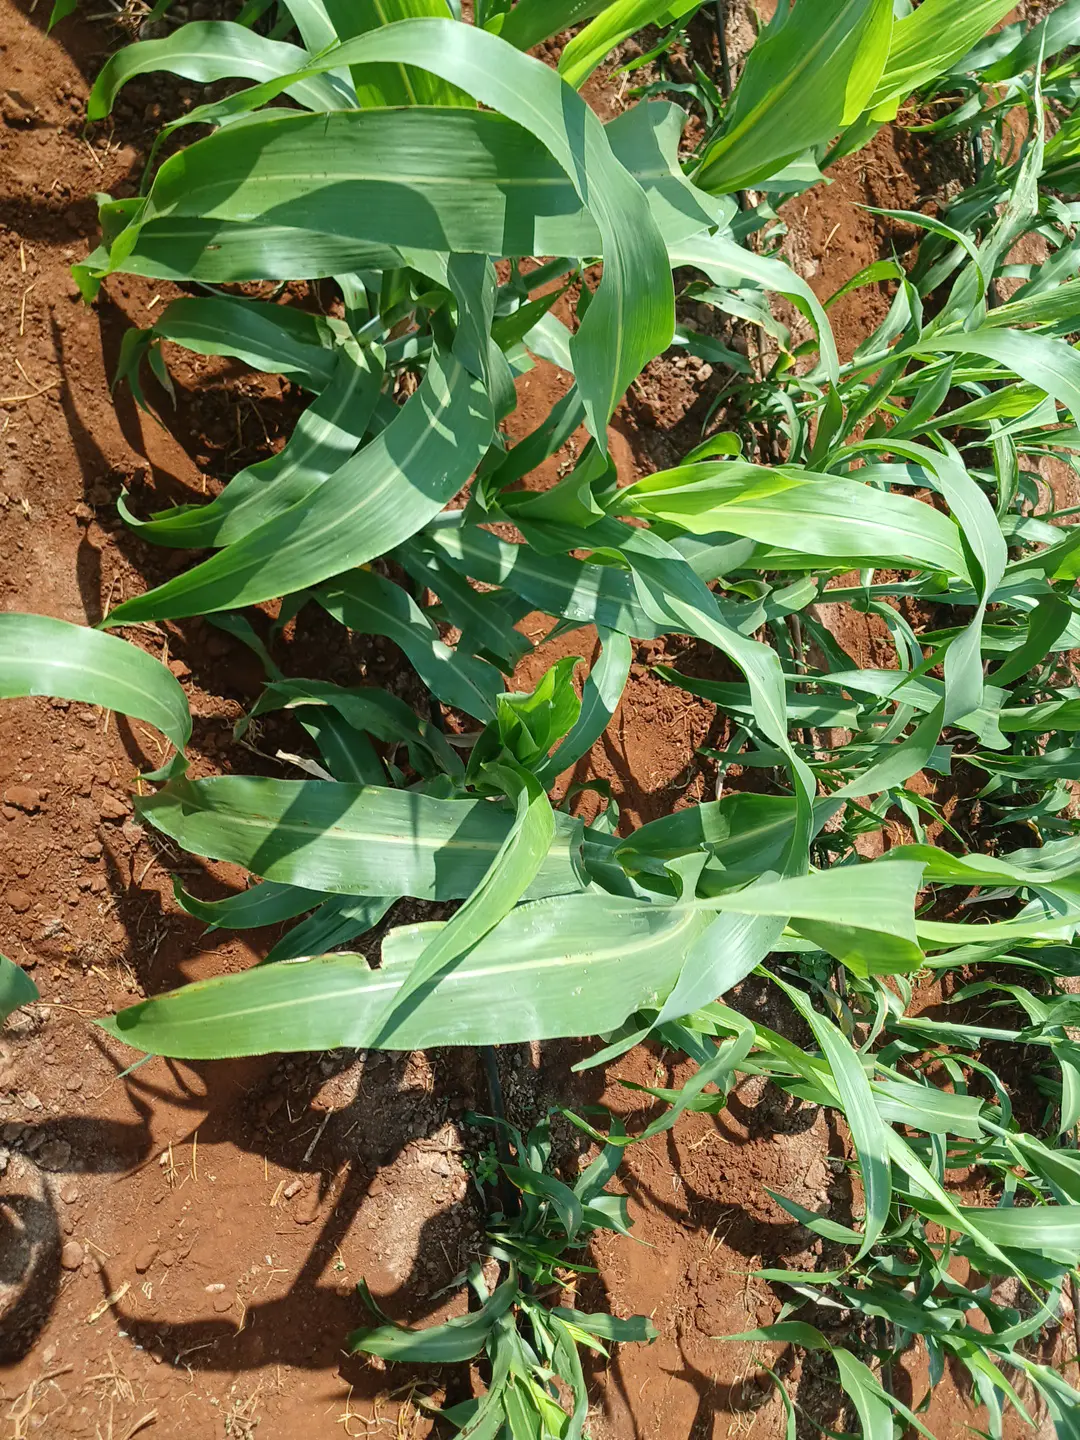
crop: sorghum
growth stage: elongation stem
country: Kenya
